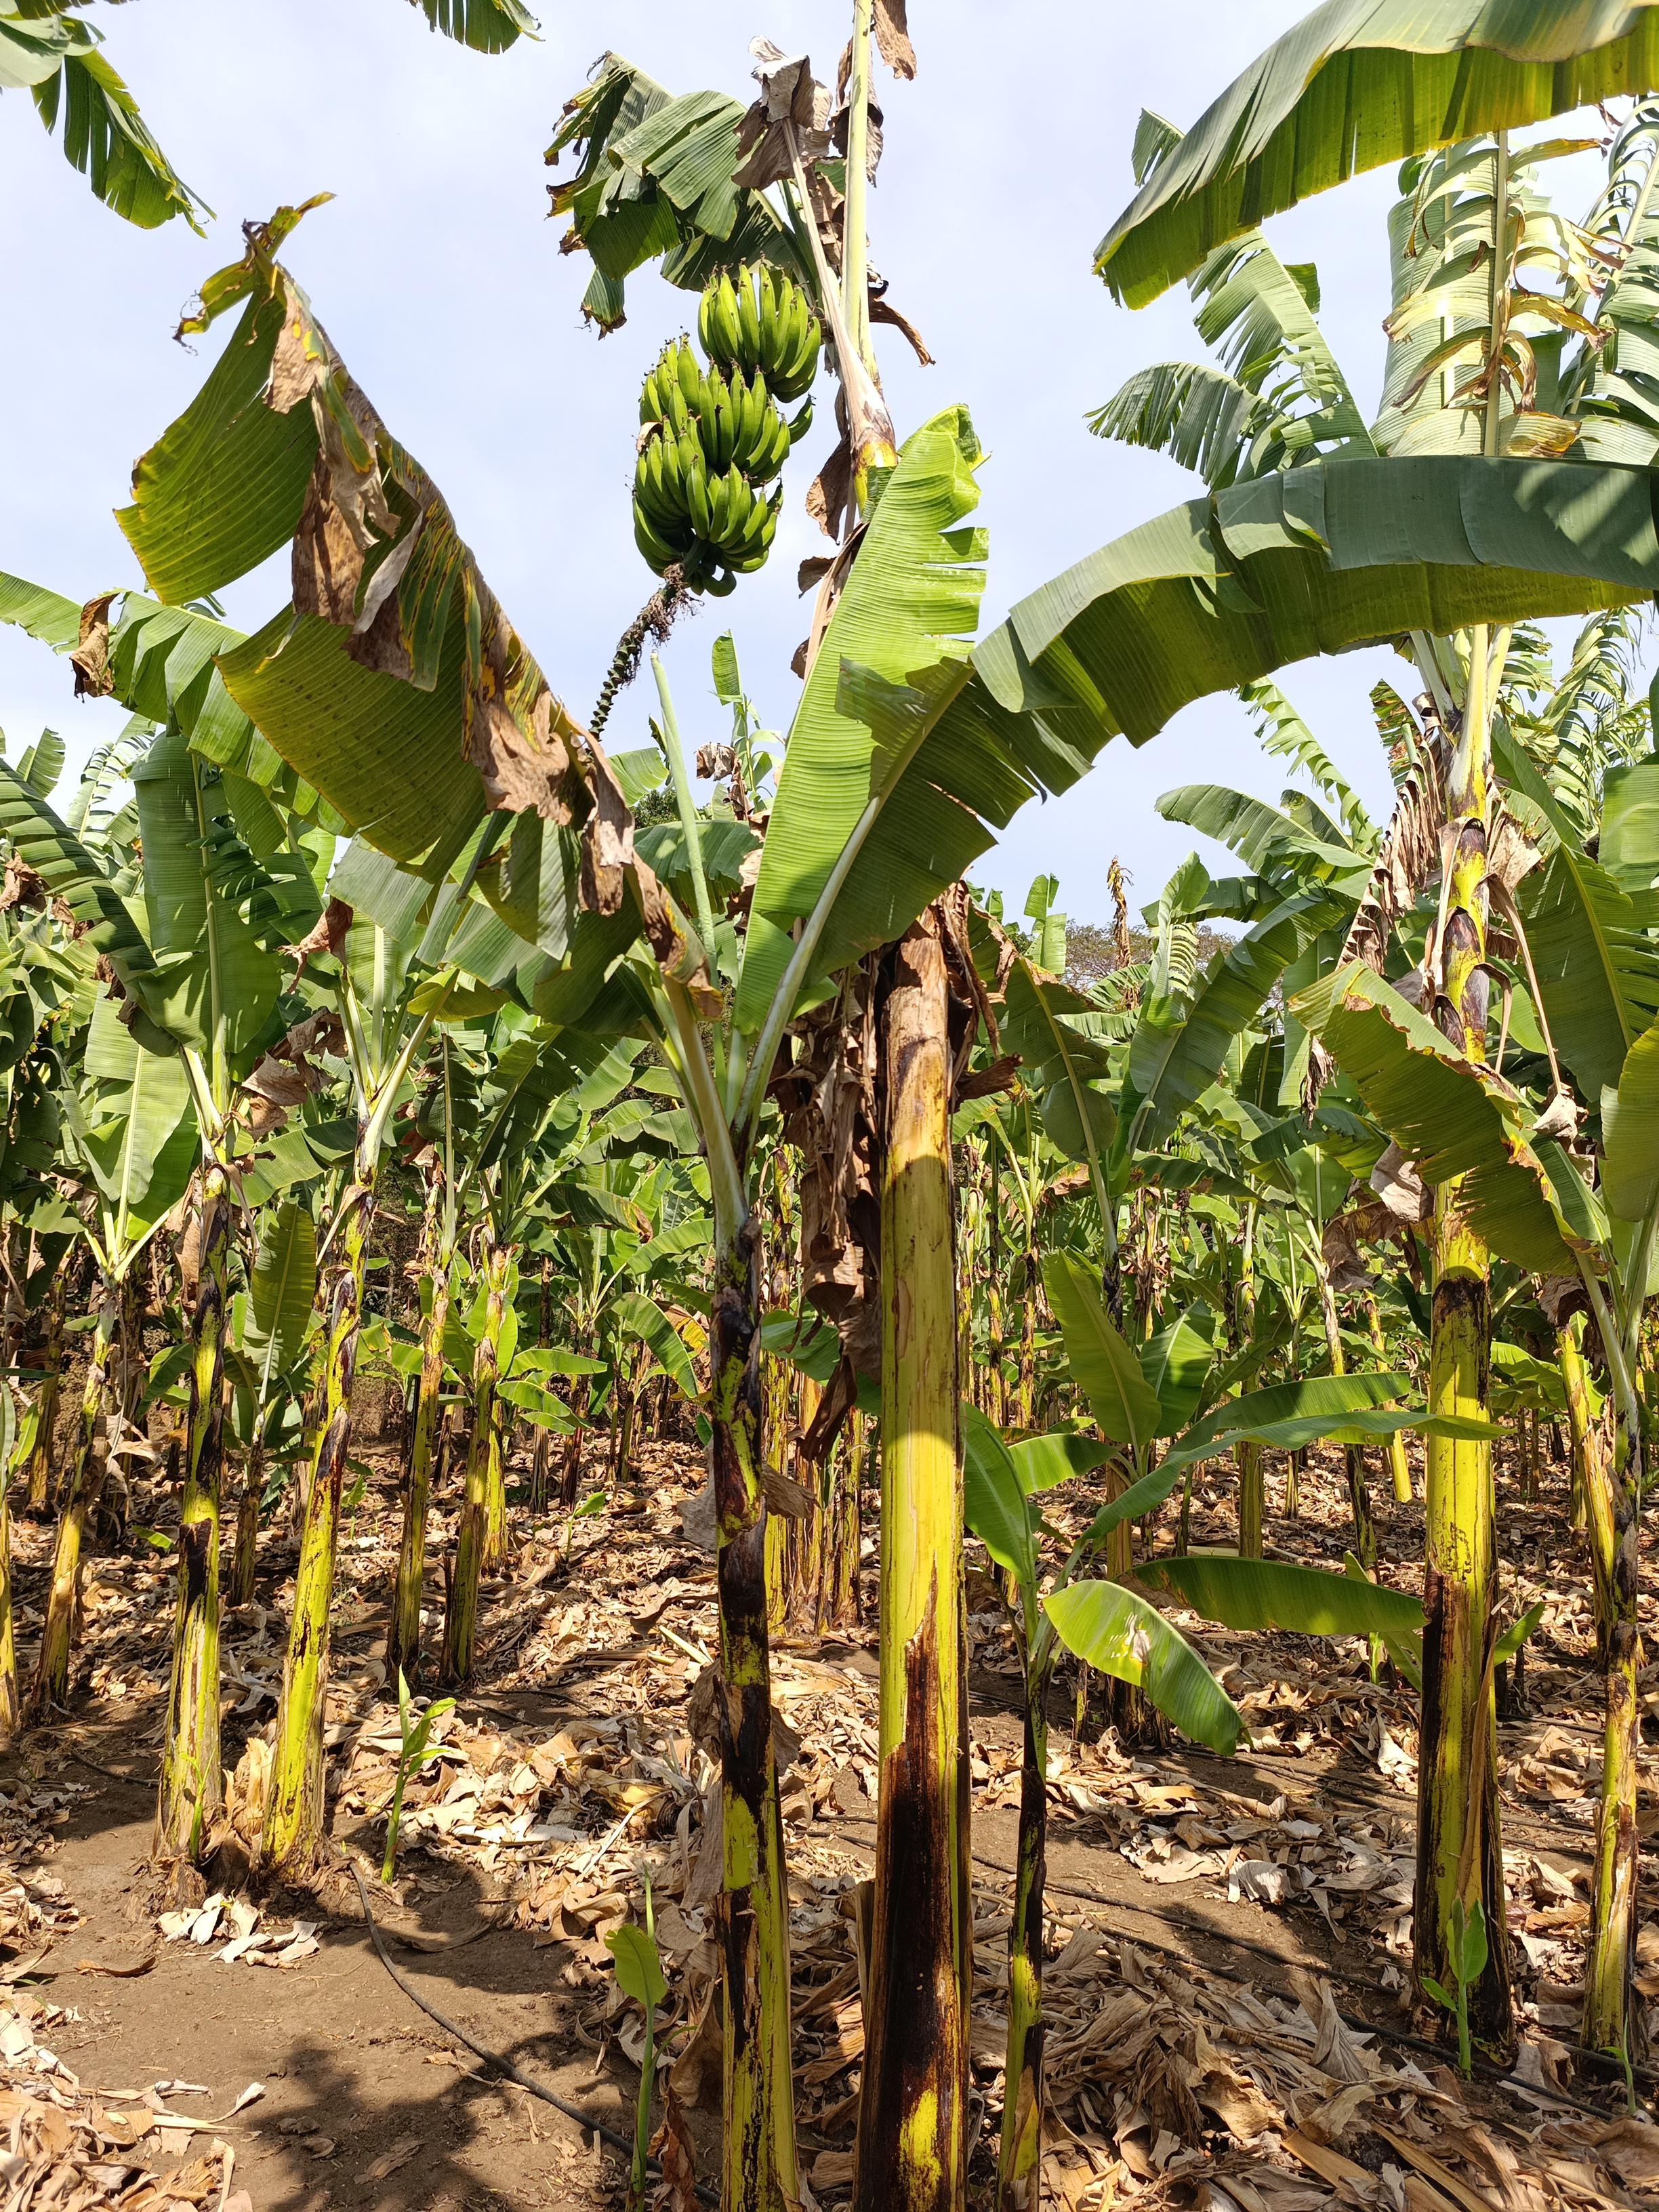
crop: banana
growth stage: development fruit
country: Tanzania
